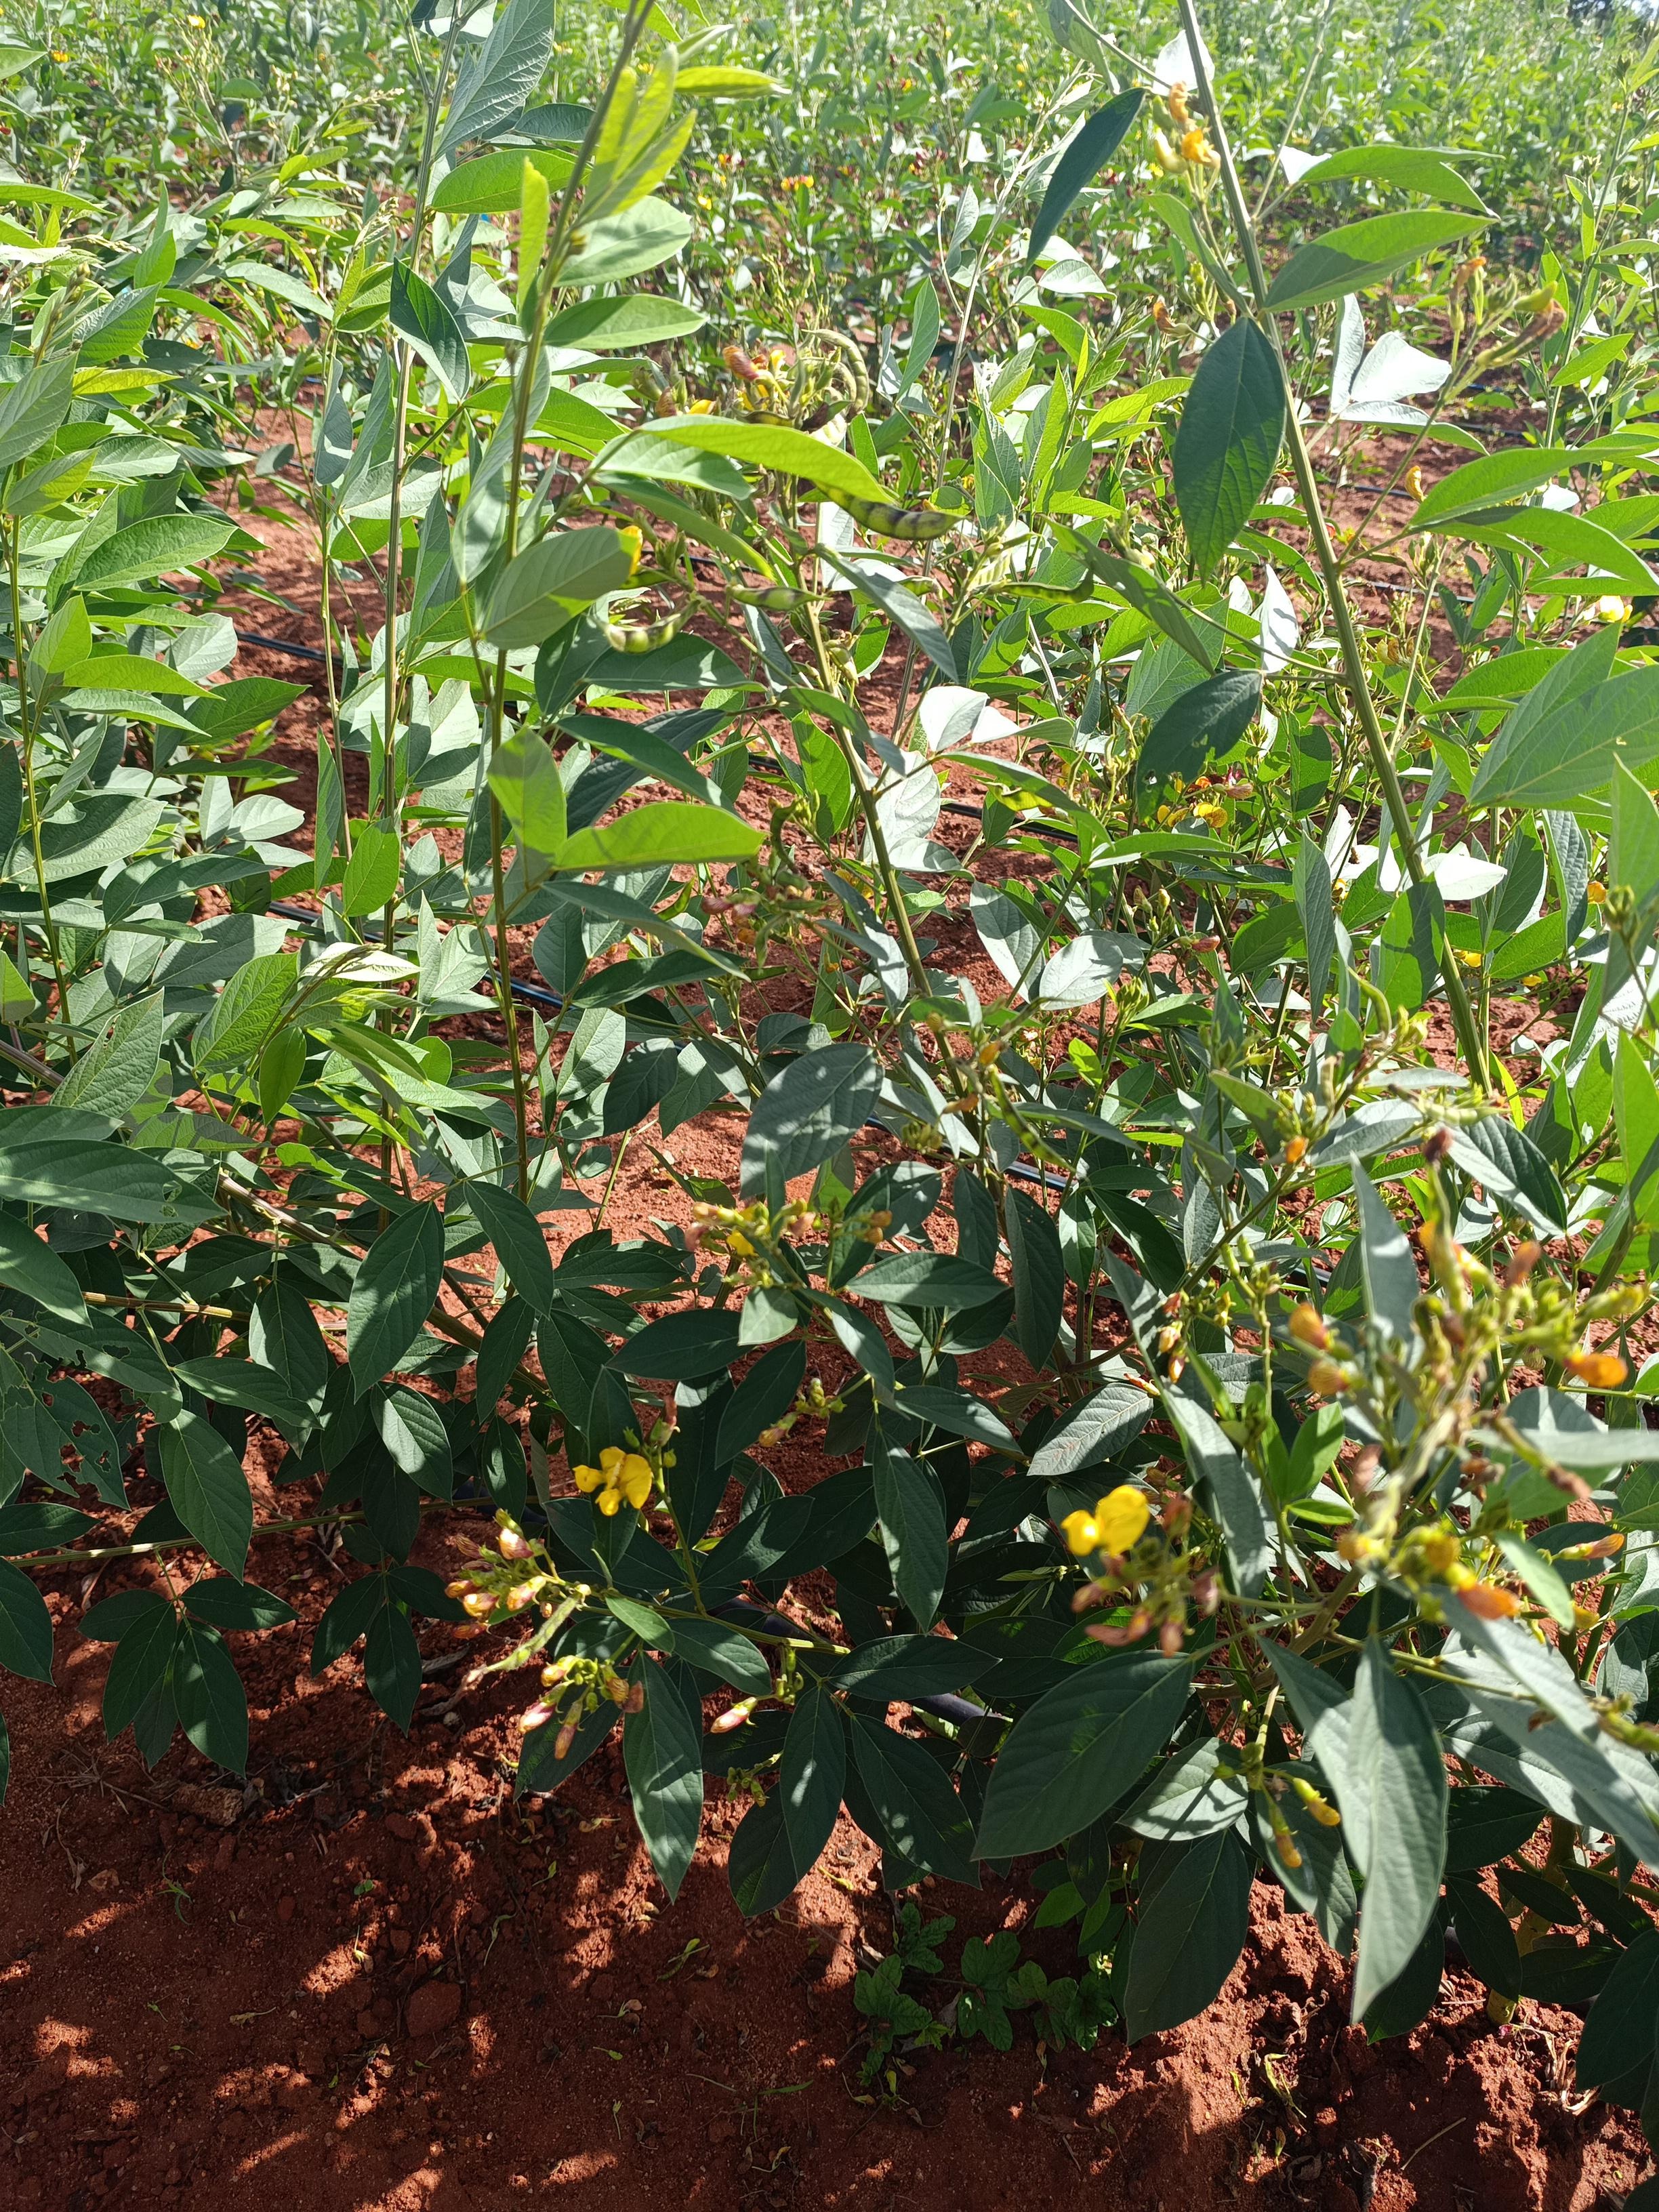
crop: pigeonpea
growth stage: flowering
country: Kenya
